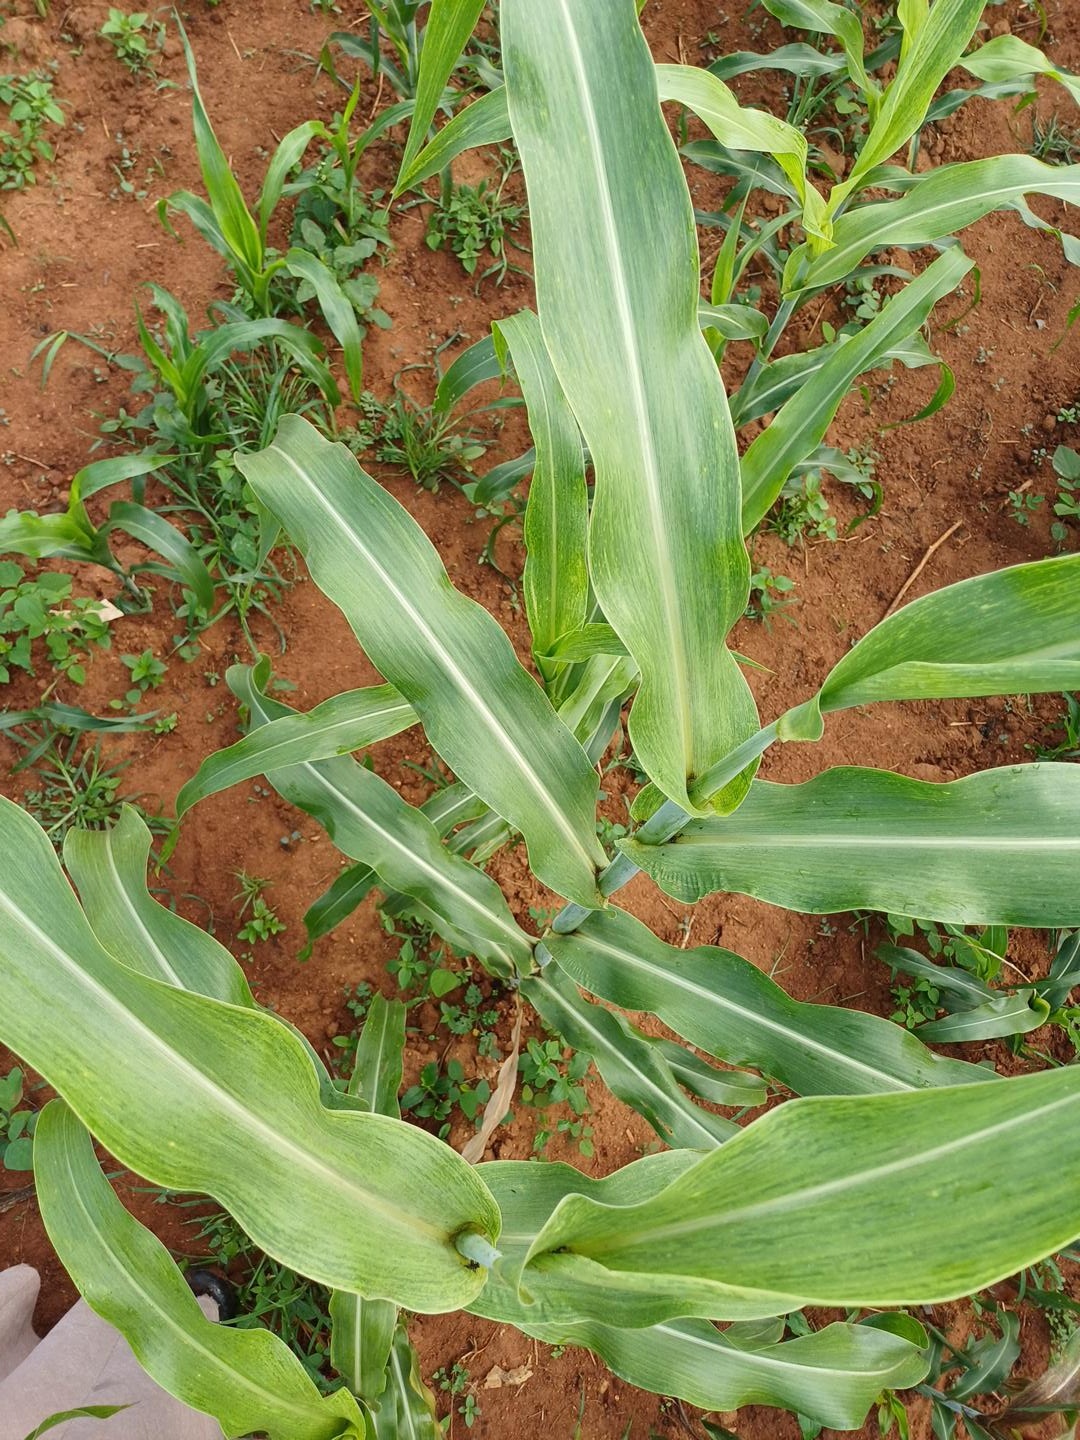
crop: sorghum
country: Kenya
